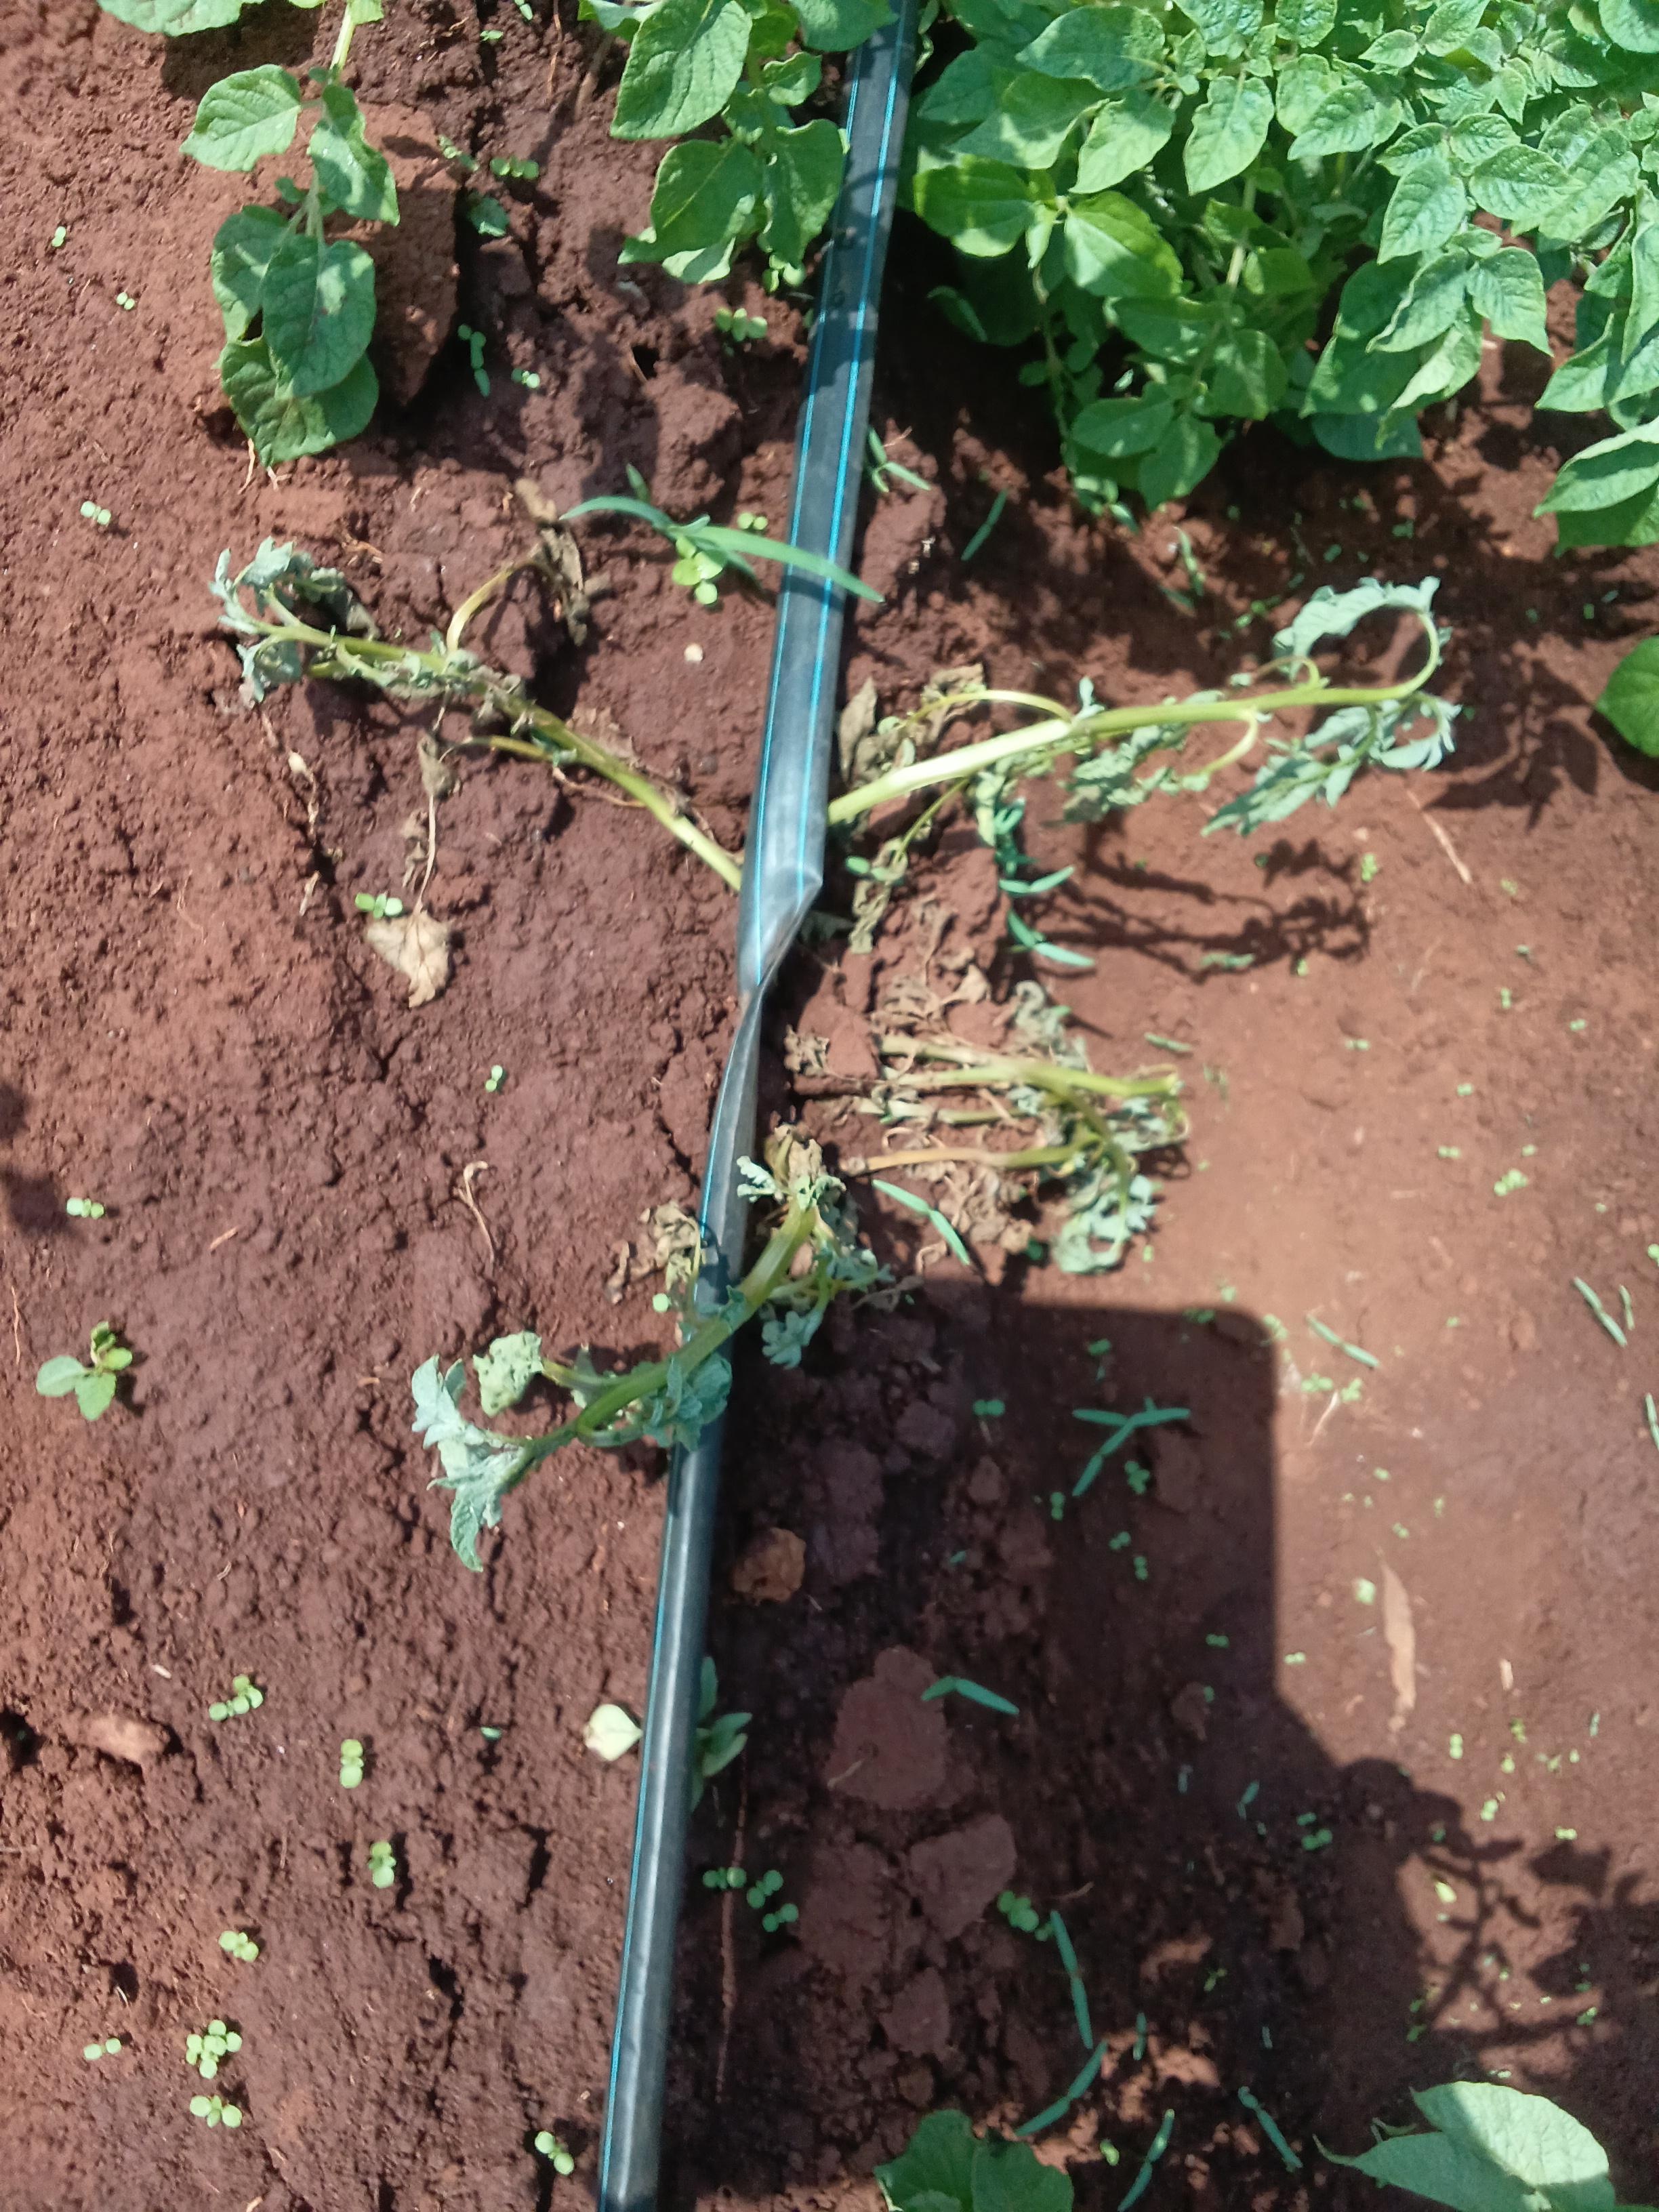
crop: potato
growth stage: vegetative
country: Kenya
